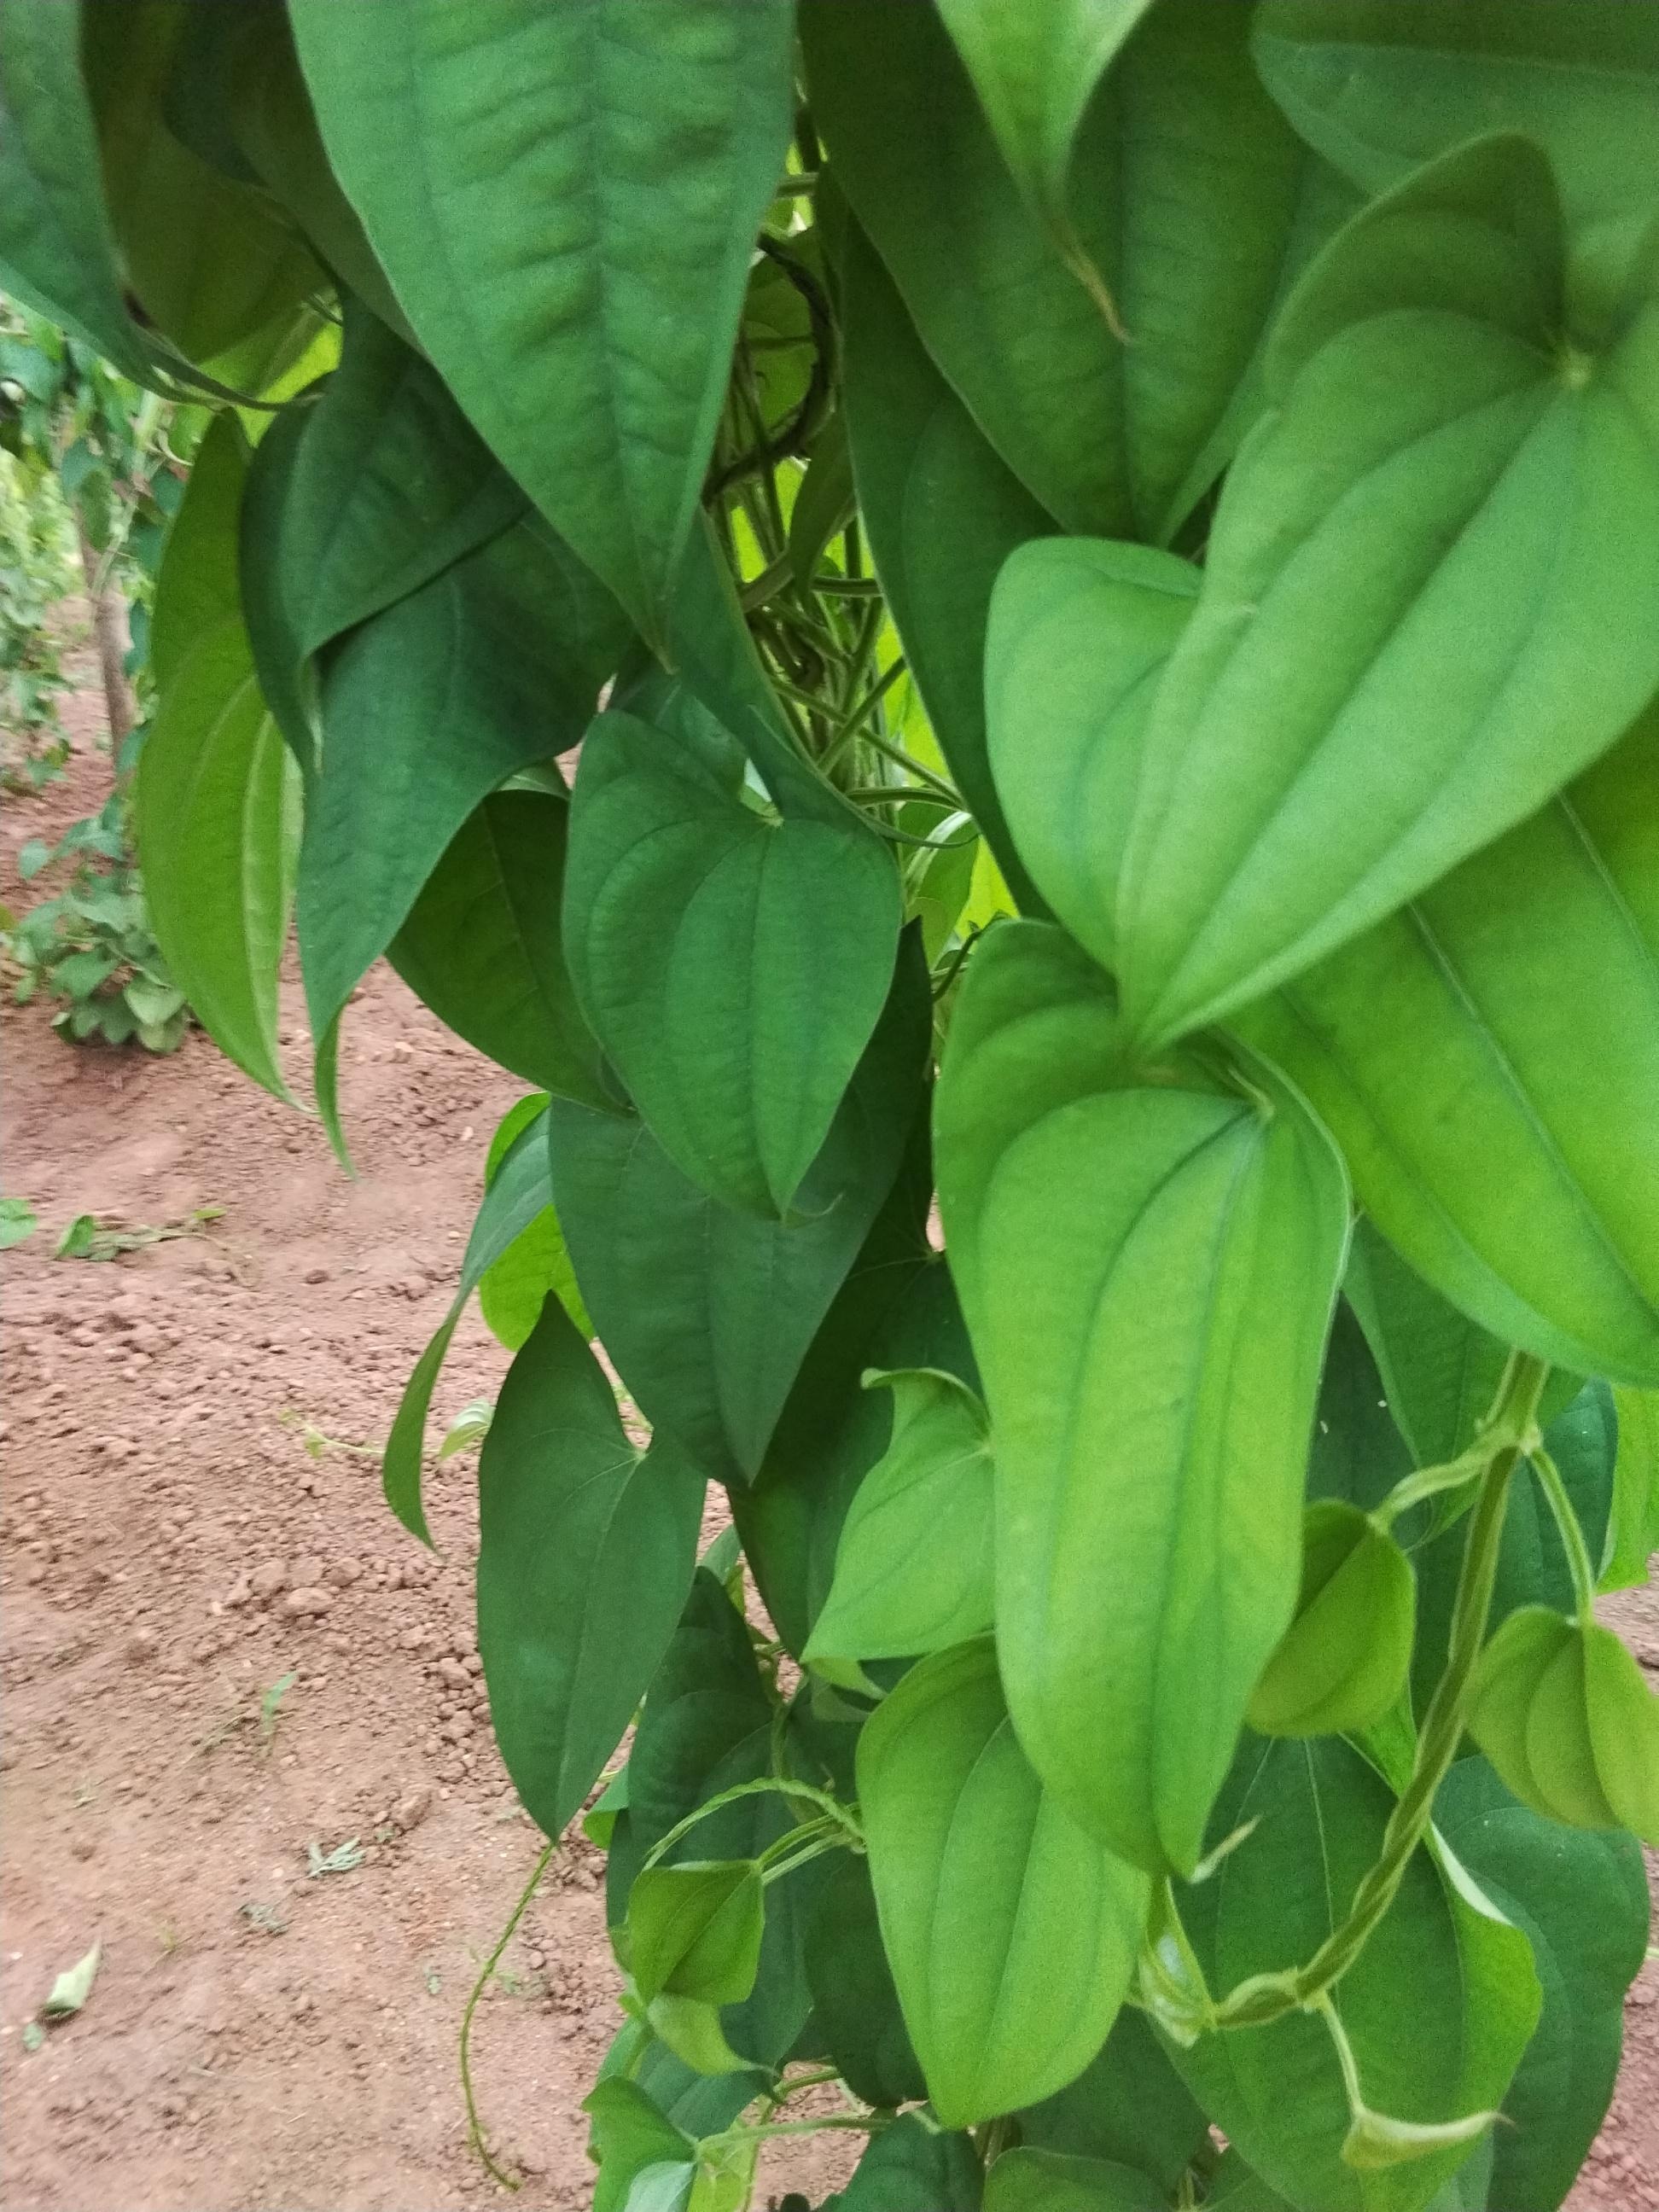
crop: yam
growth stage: vegetative
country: Nigeria
